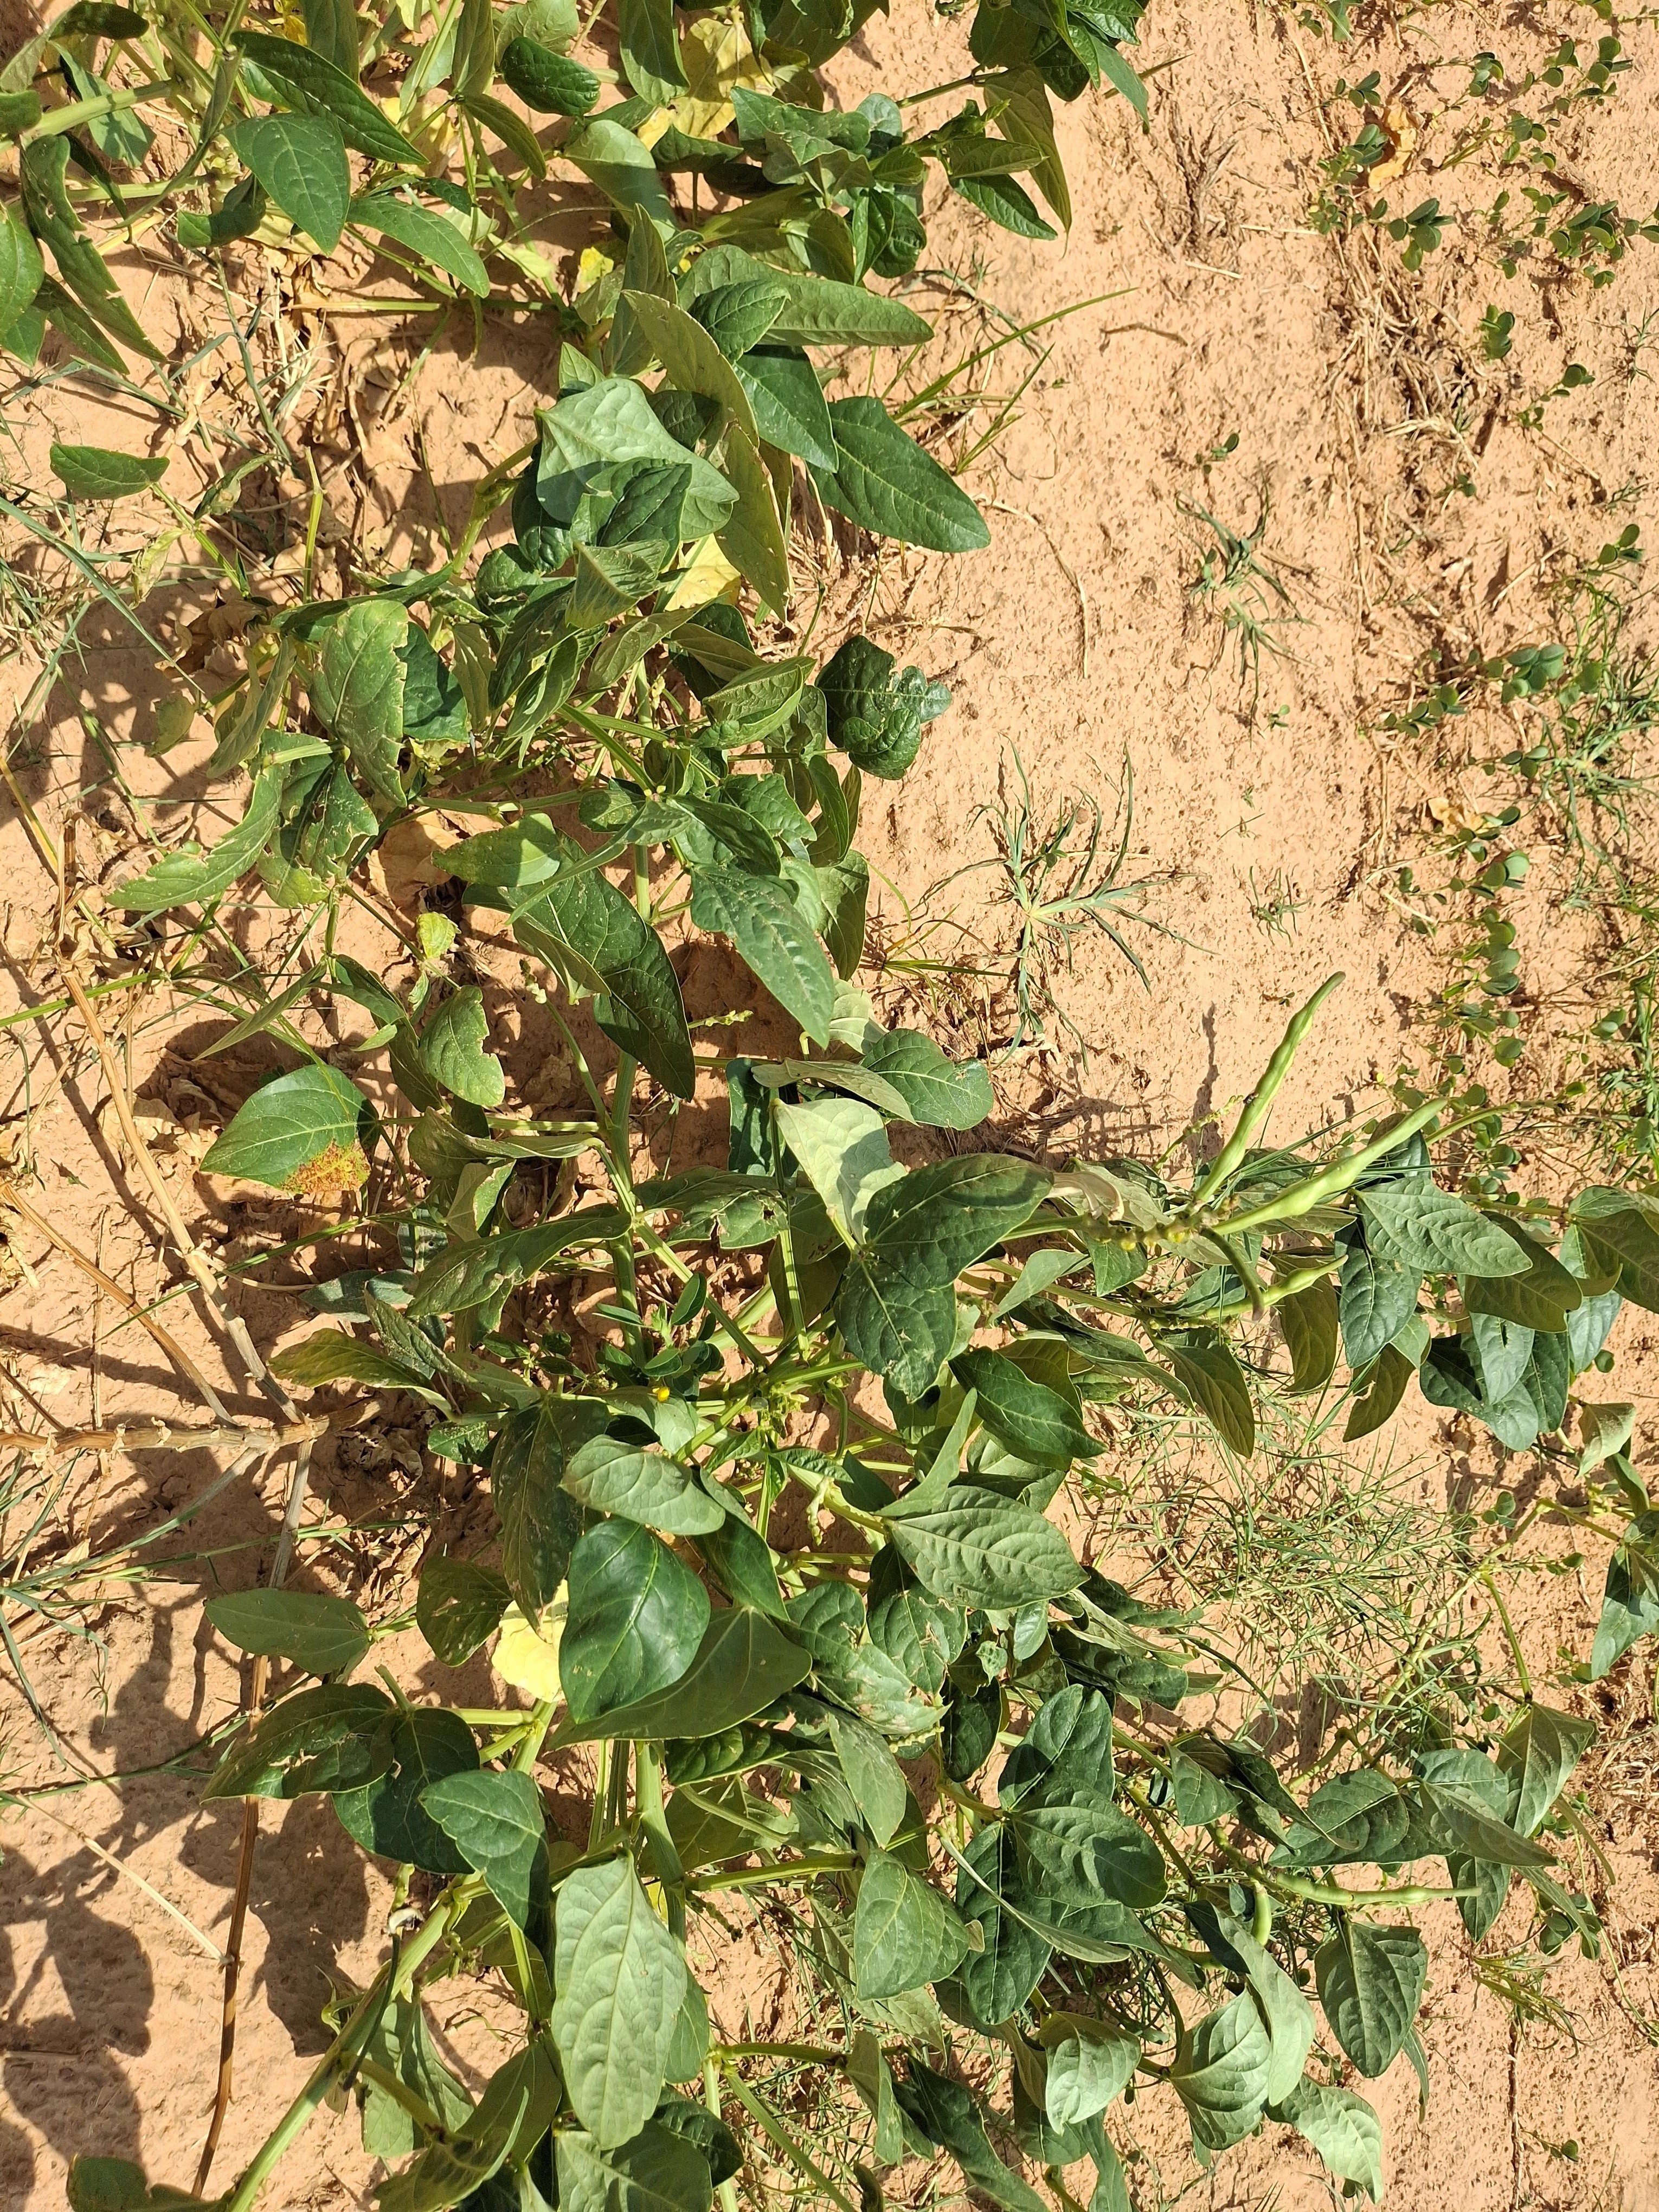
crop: cowpea
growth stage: harvest maturity
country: Nigeria
